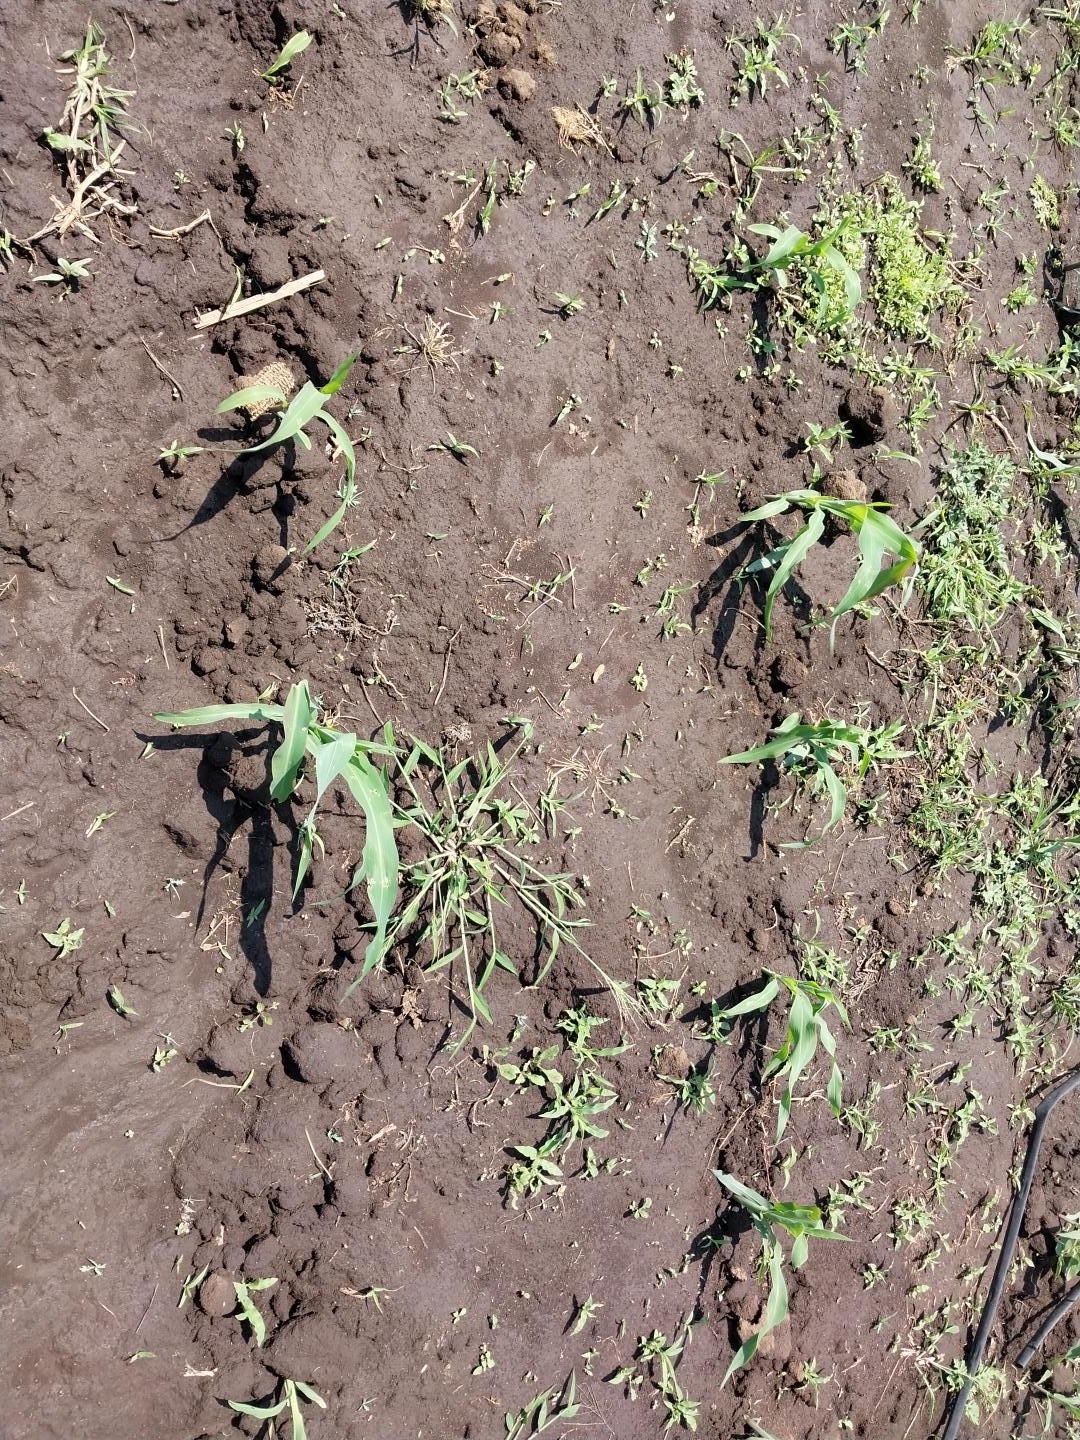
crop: maize
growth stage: emergence
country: Tanzania
